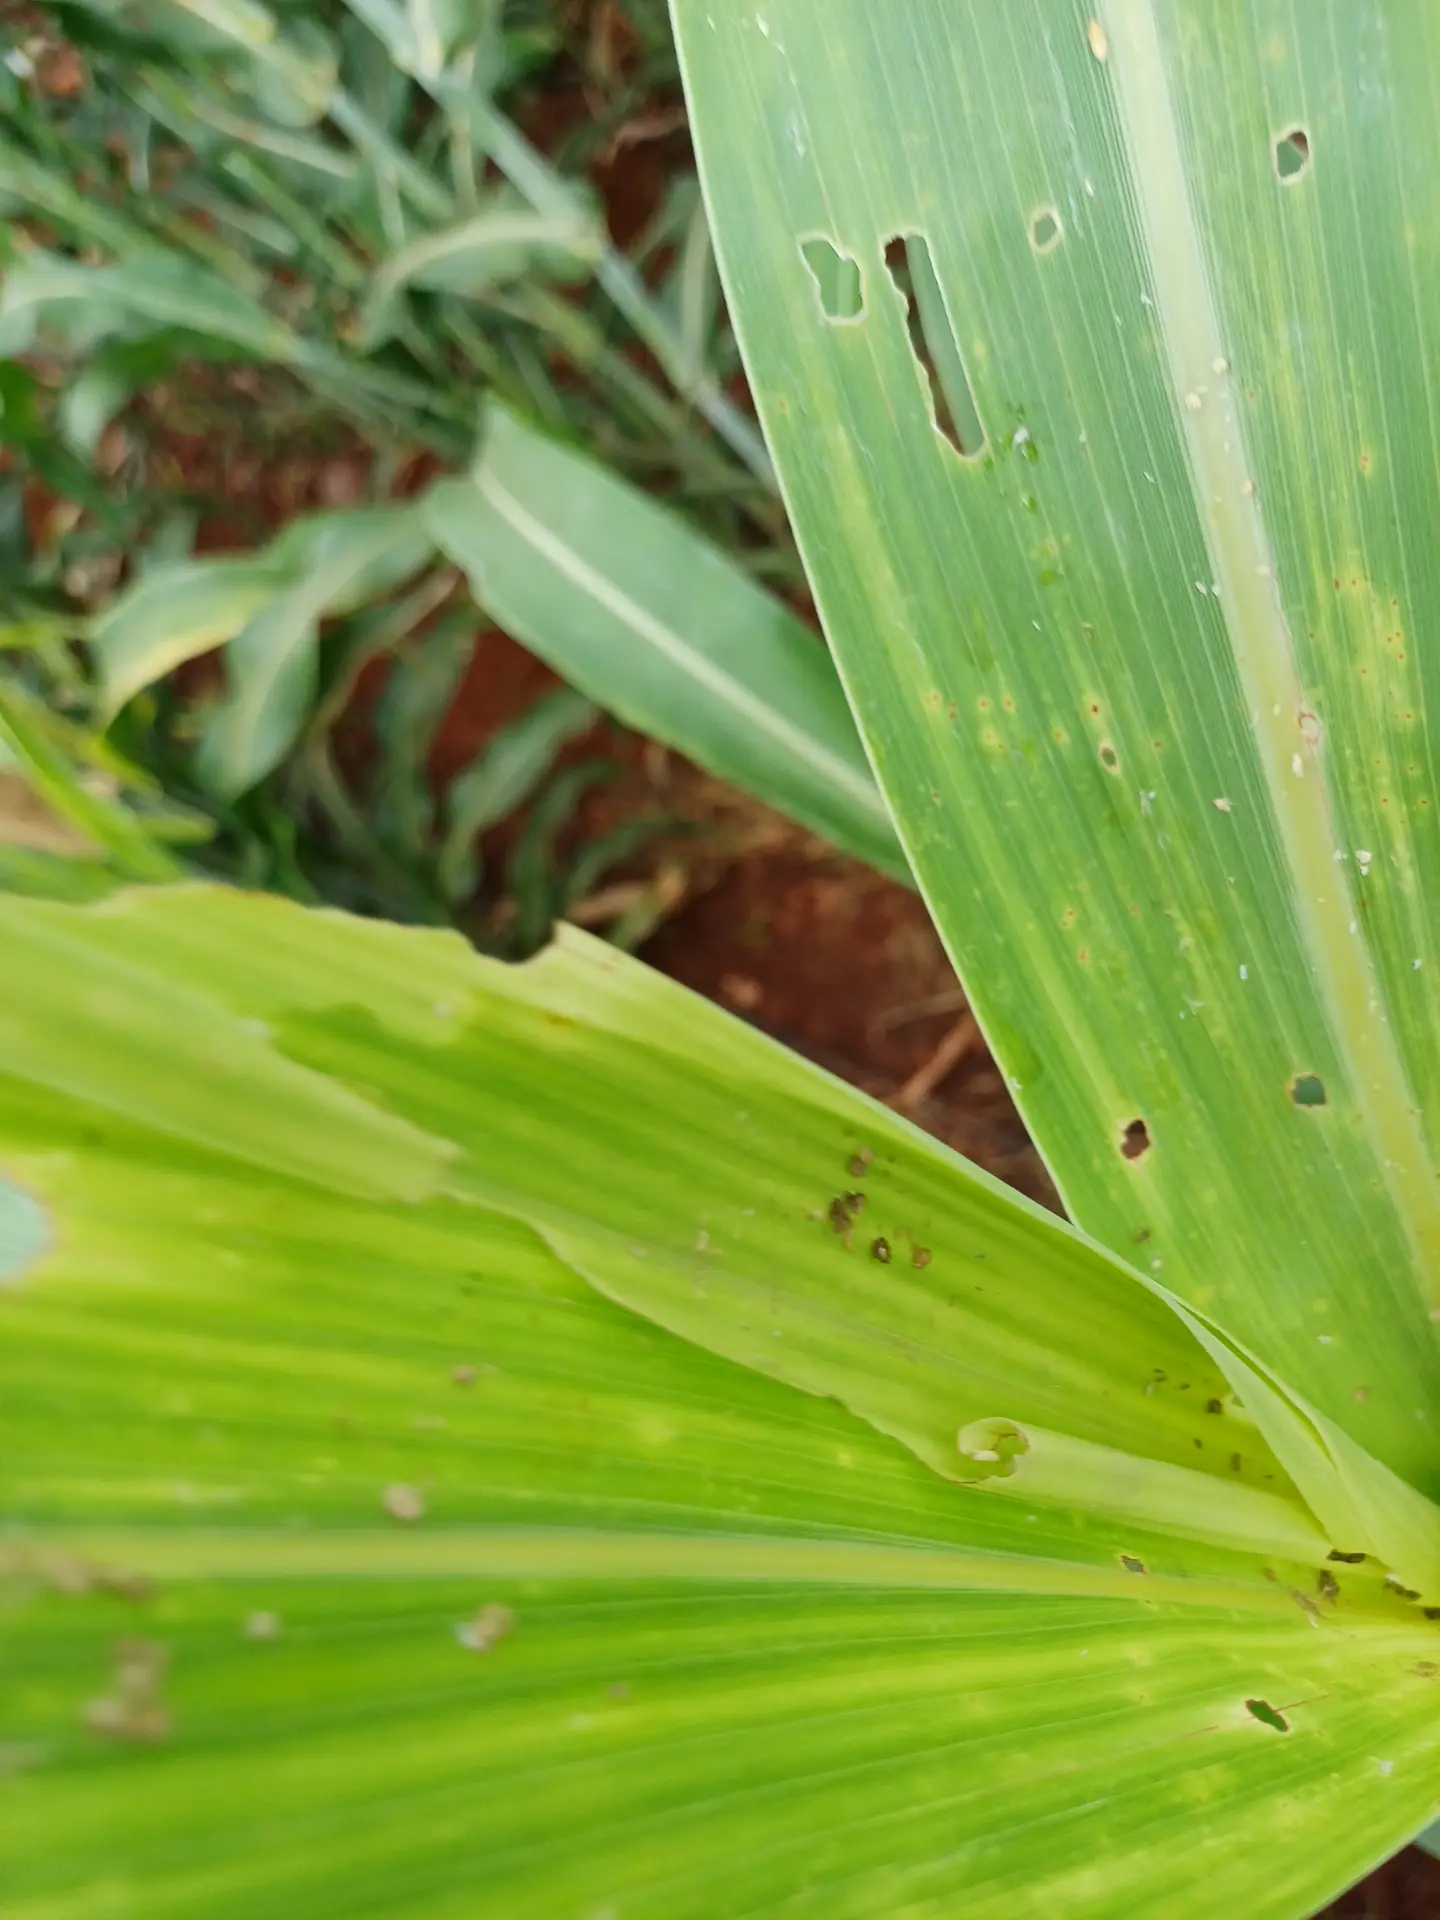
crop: sorghum
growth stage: vegetative
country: Kenya
